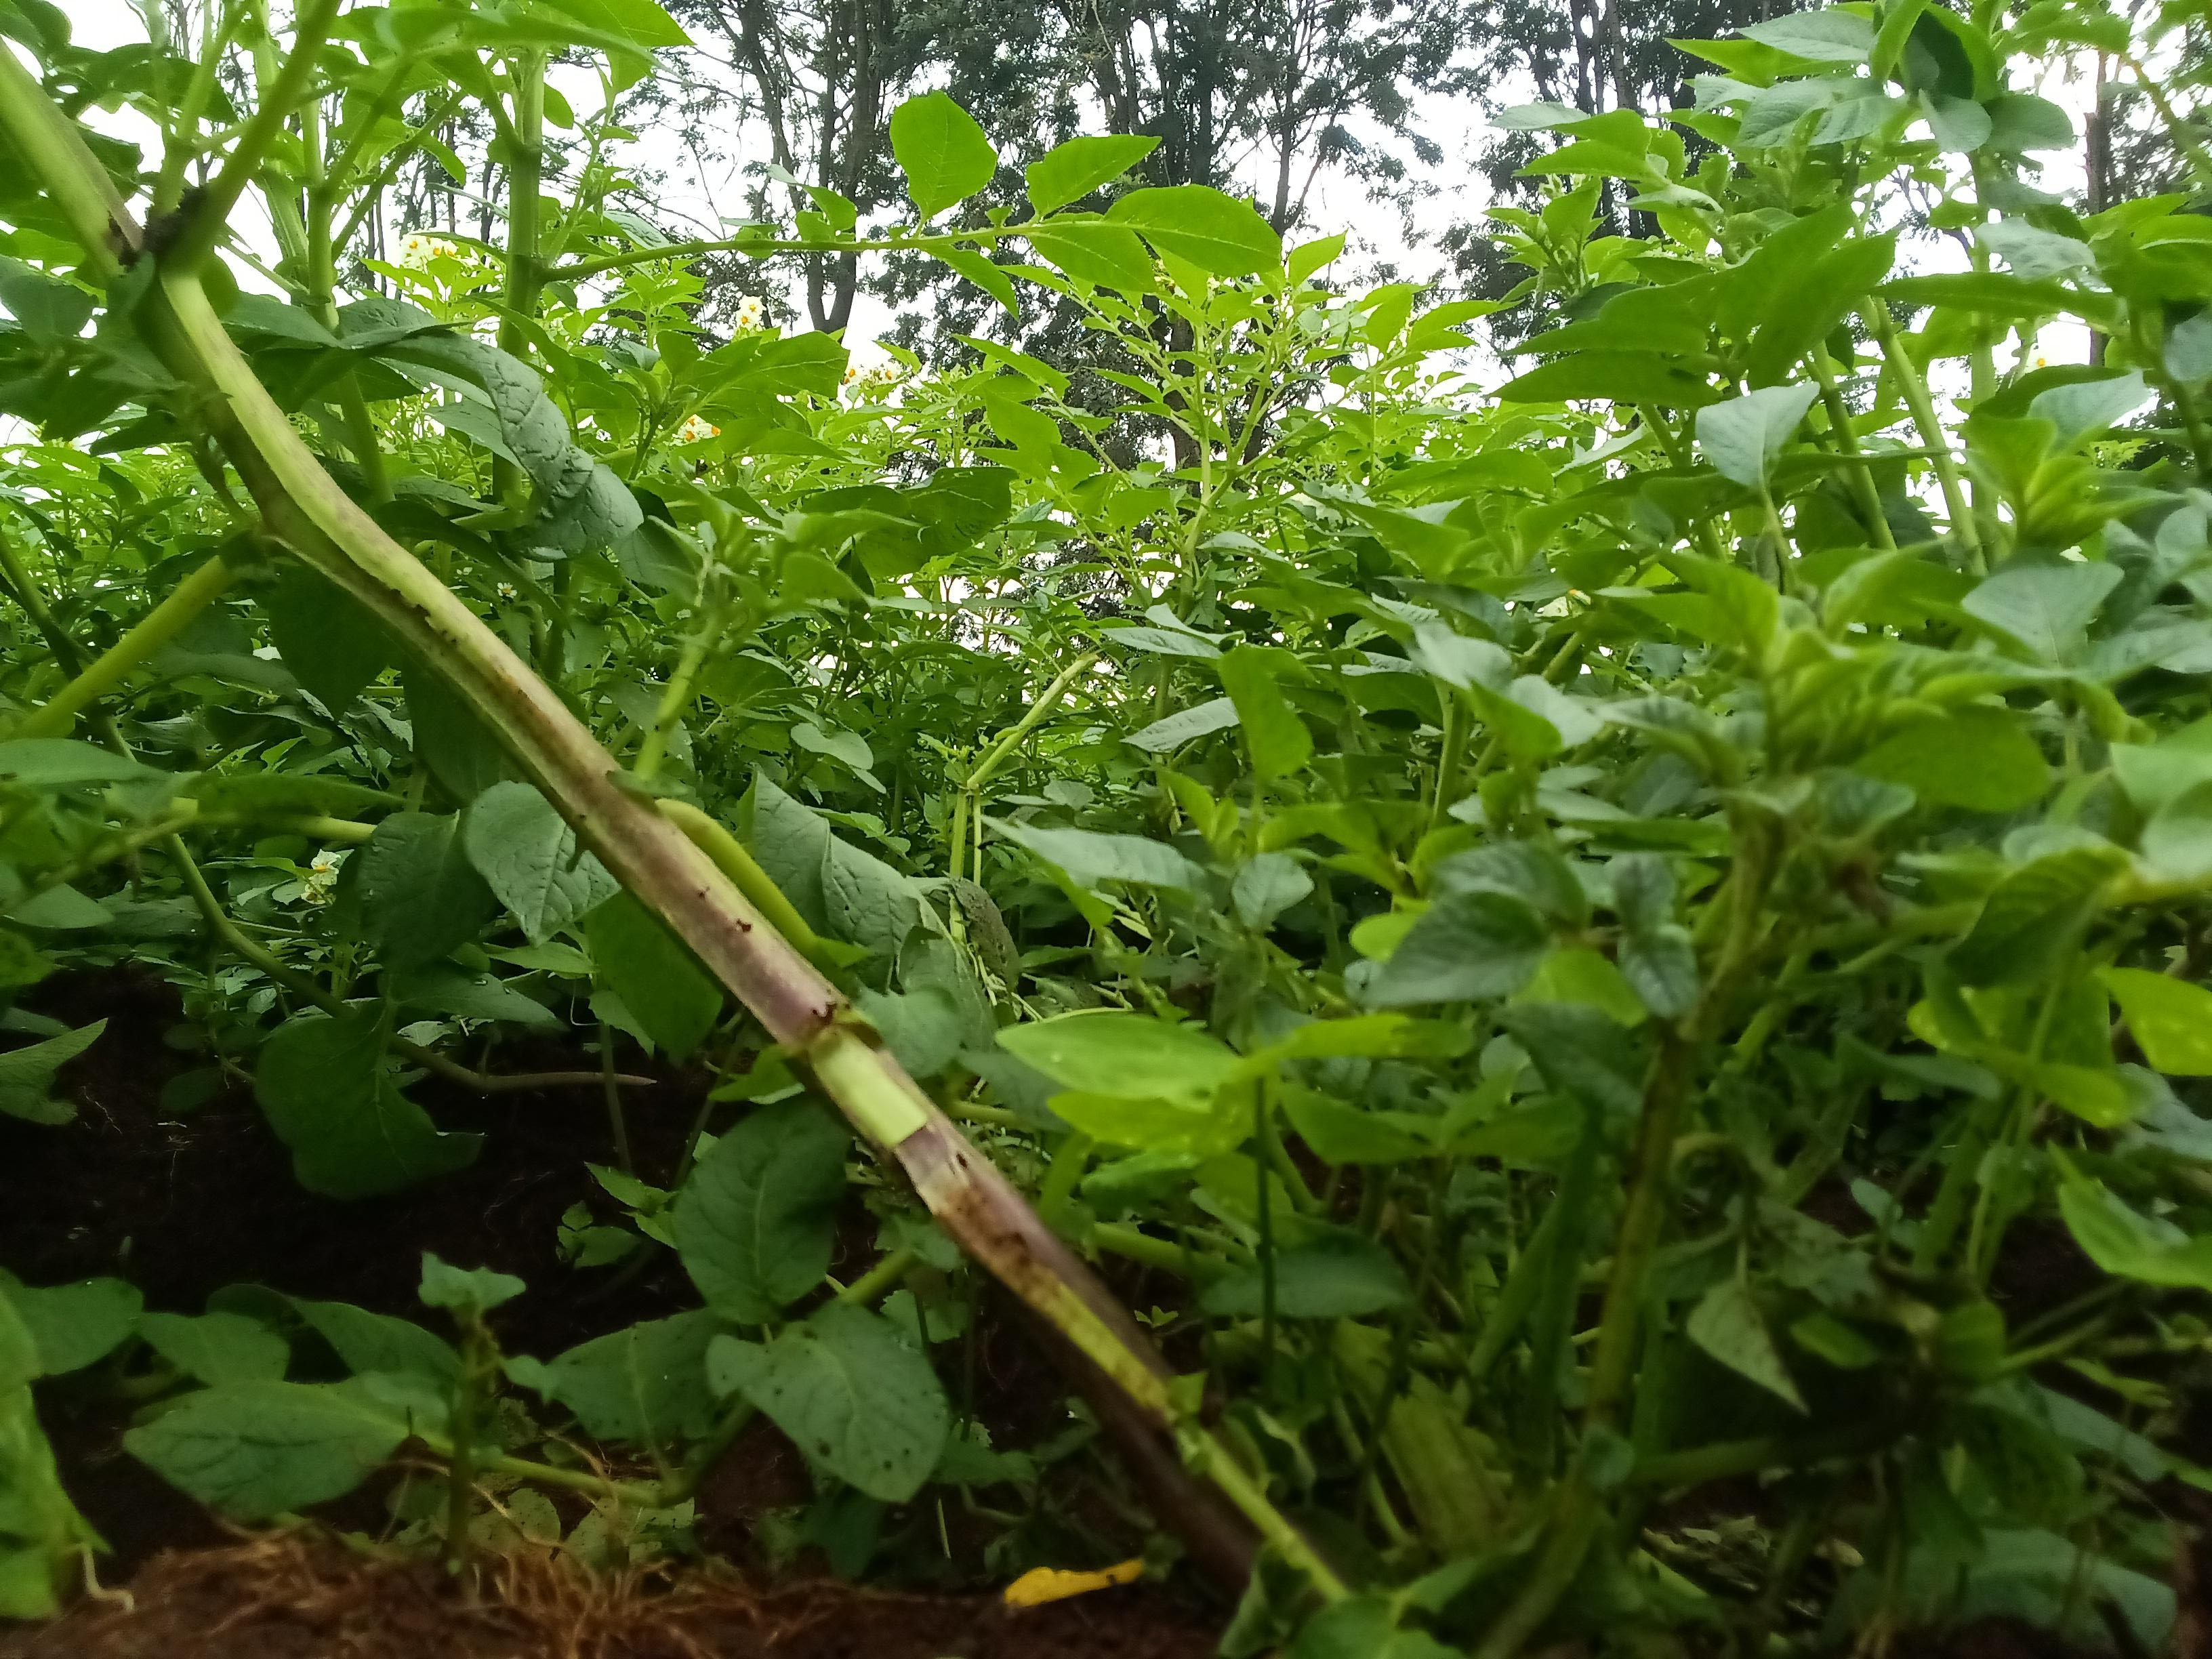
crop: potato
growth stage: flowering
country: Kenya
